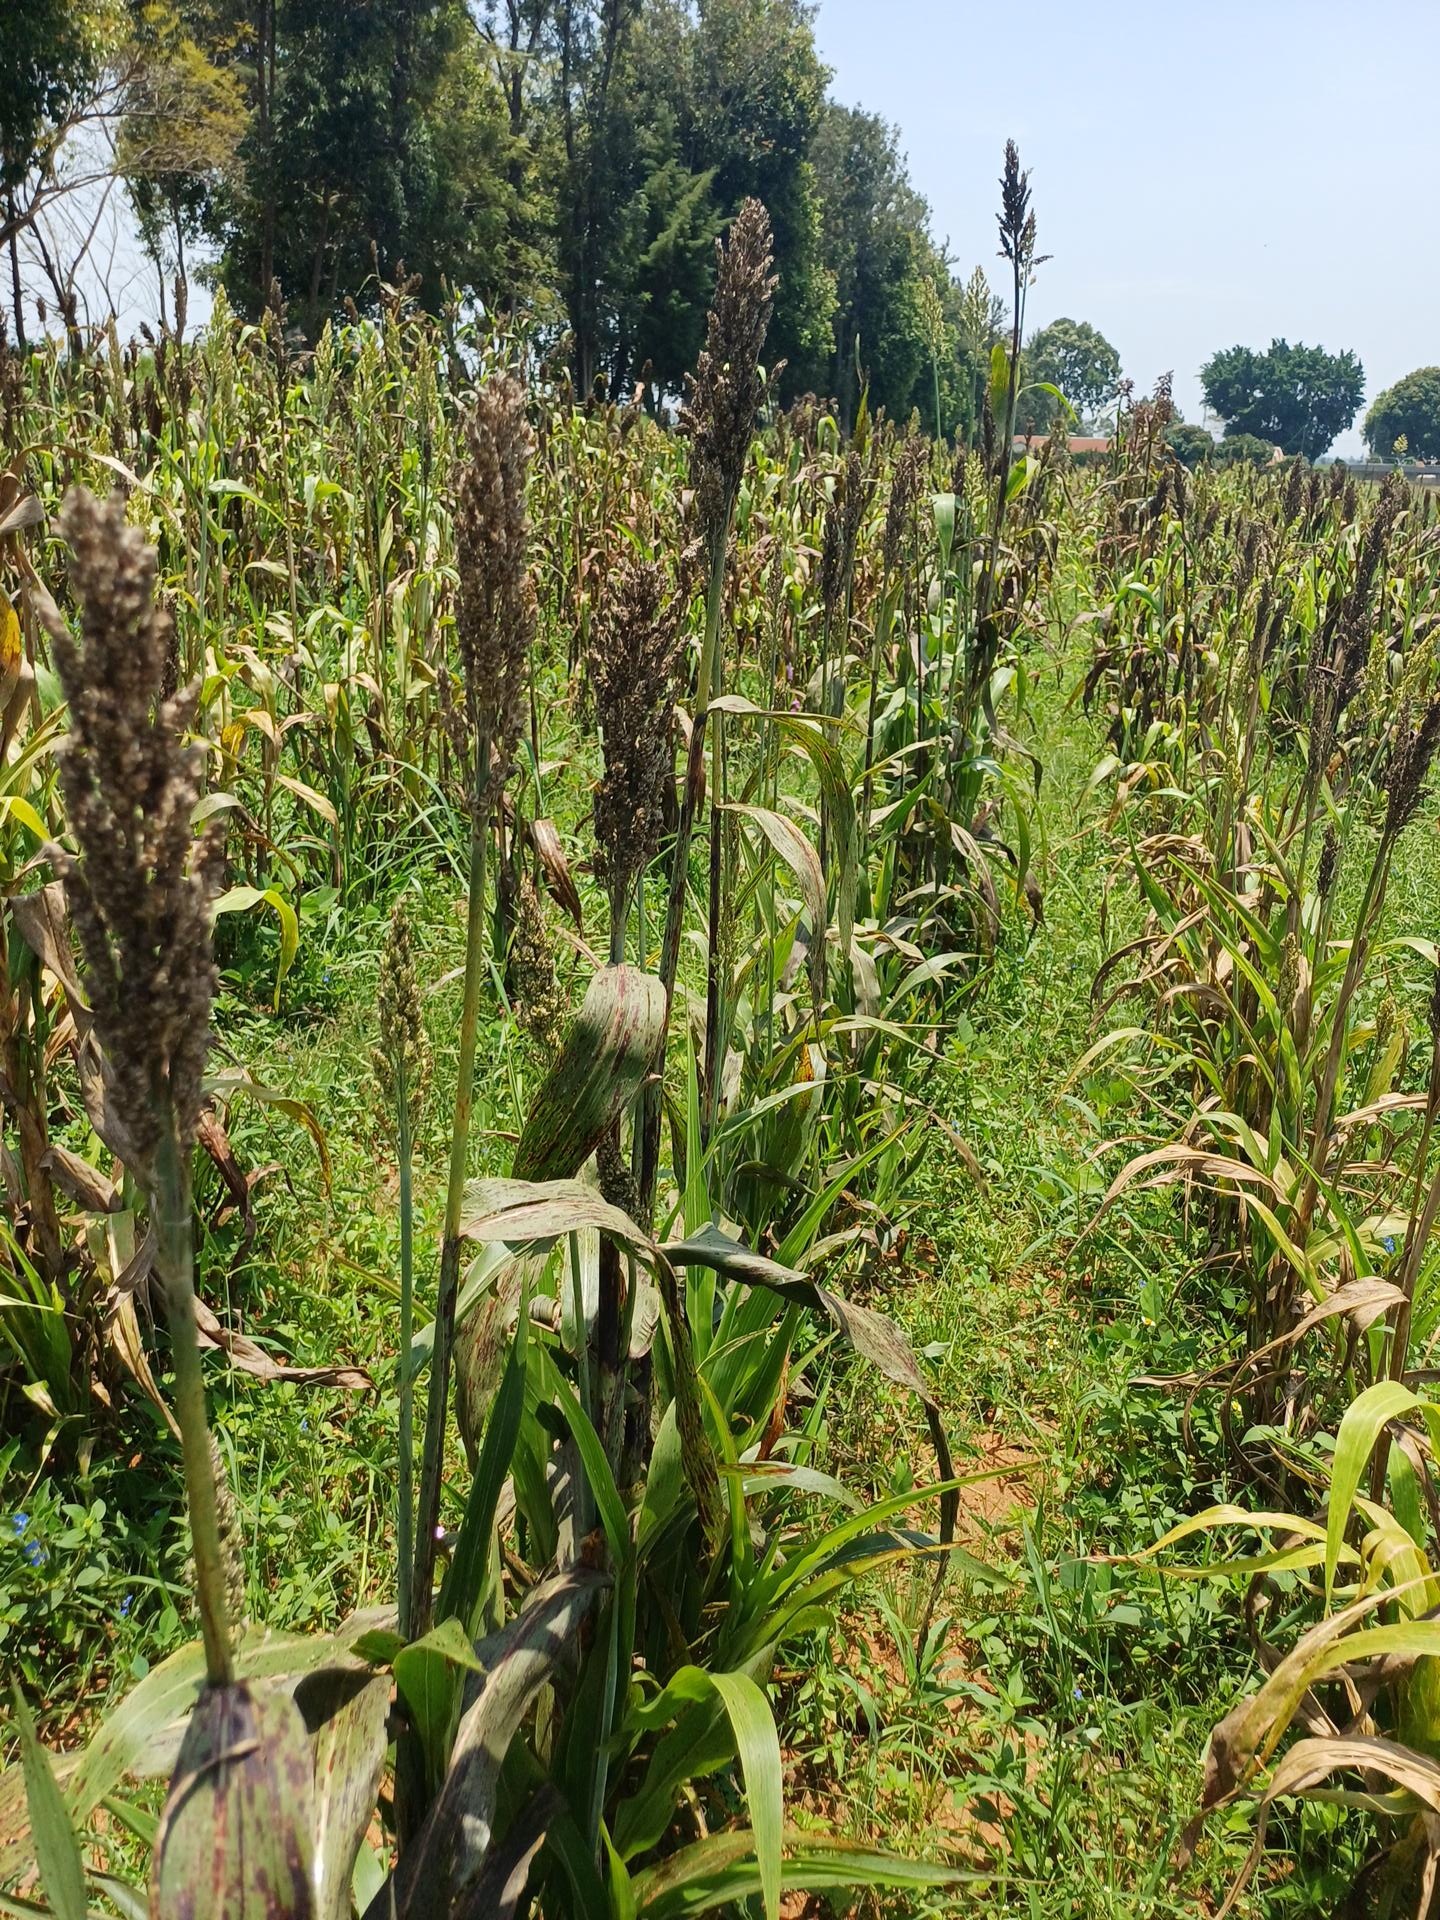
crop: sorghum
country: Kenya
